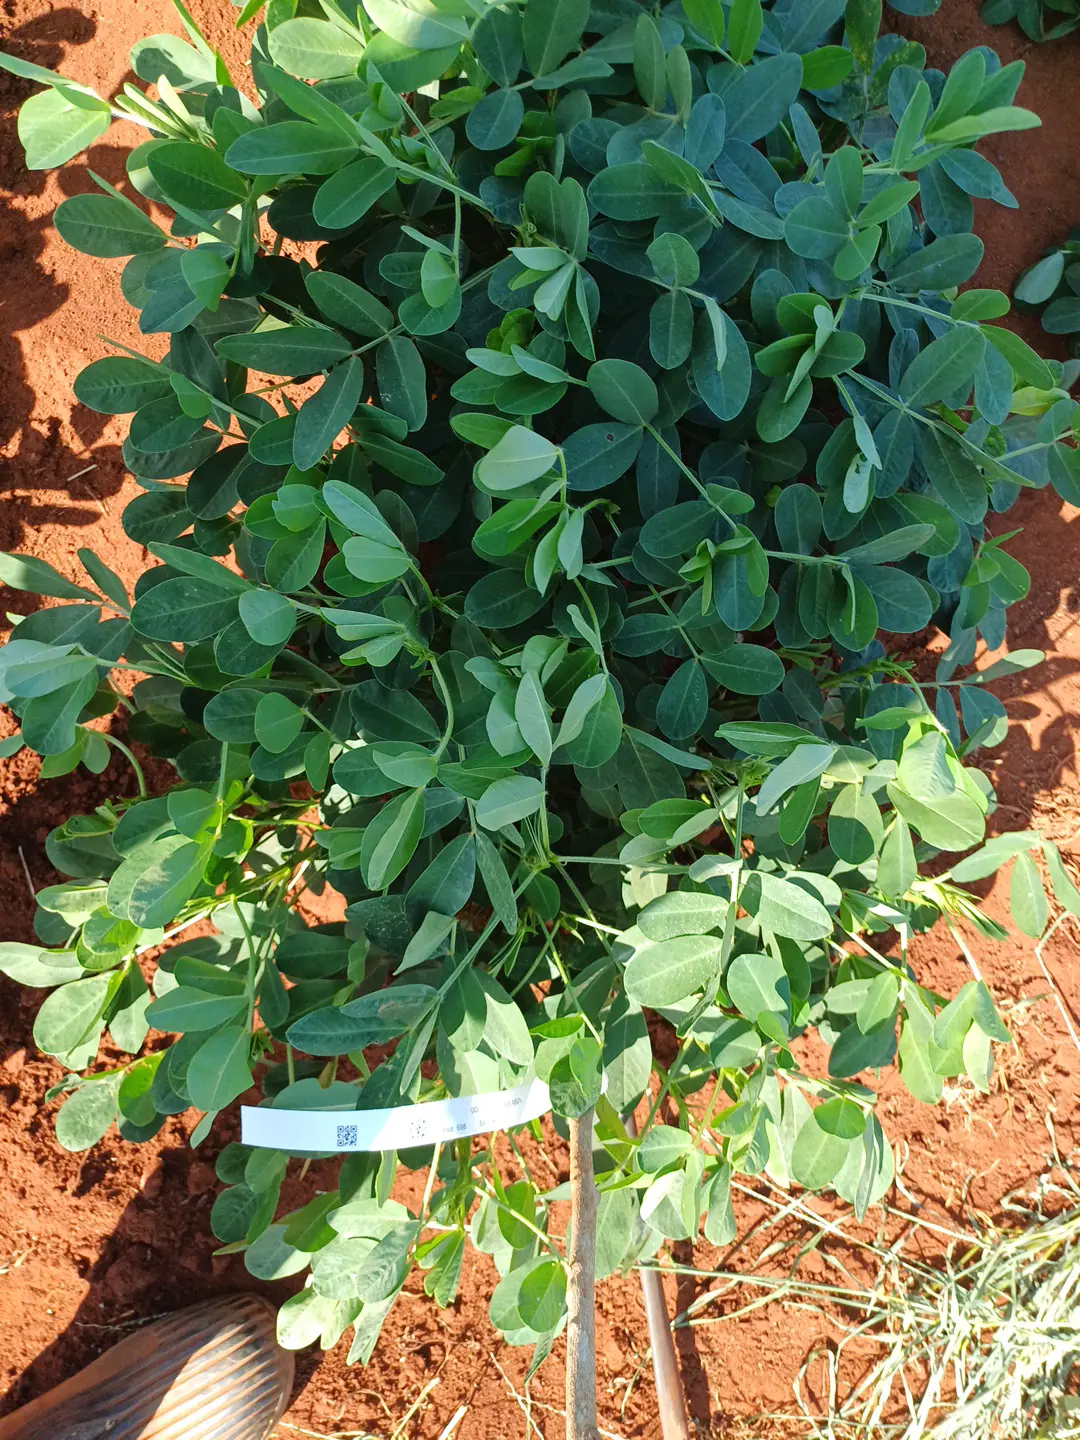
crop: groundnut
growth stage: flowering
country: Kenya
